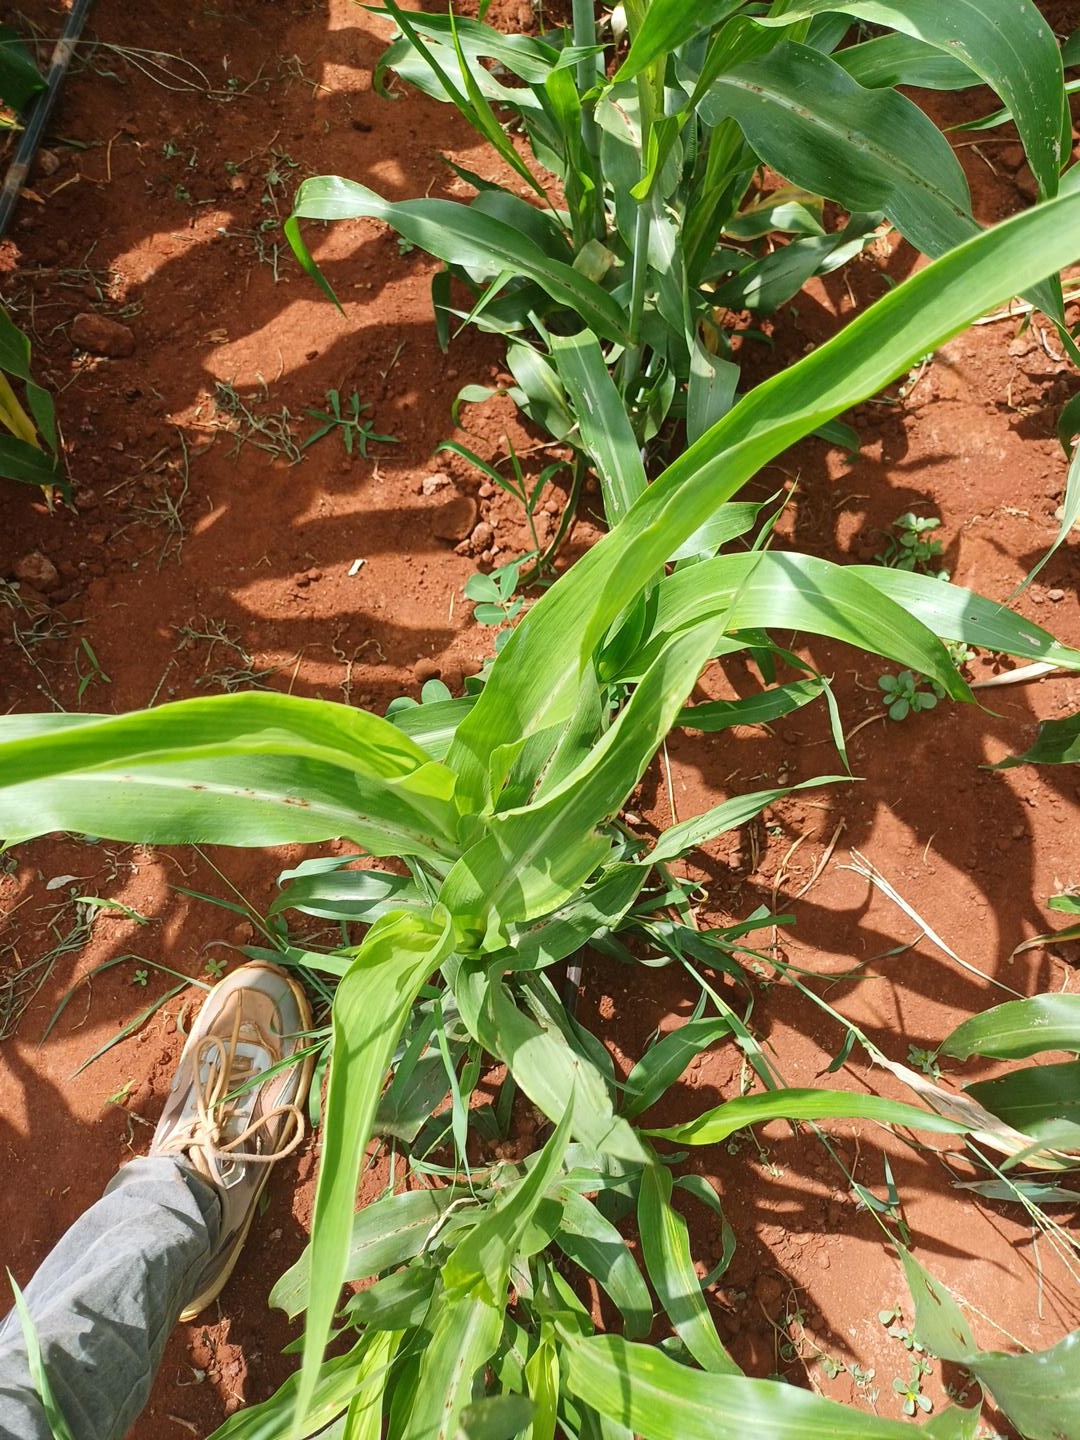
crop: sorghum
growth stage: vegetative
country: Kenya
